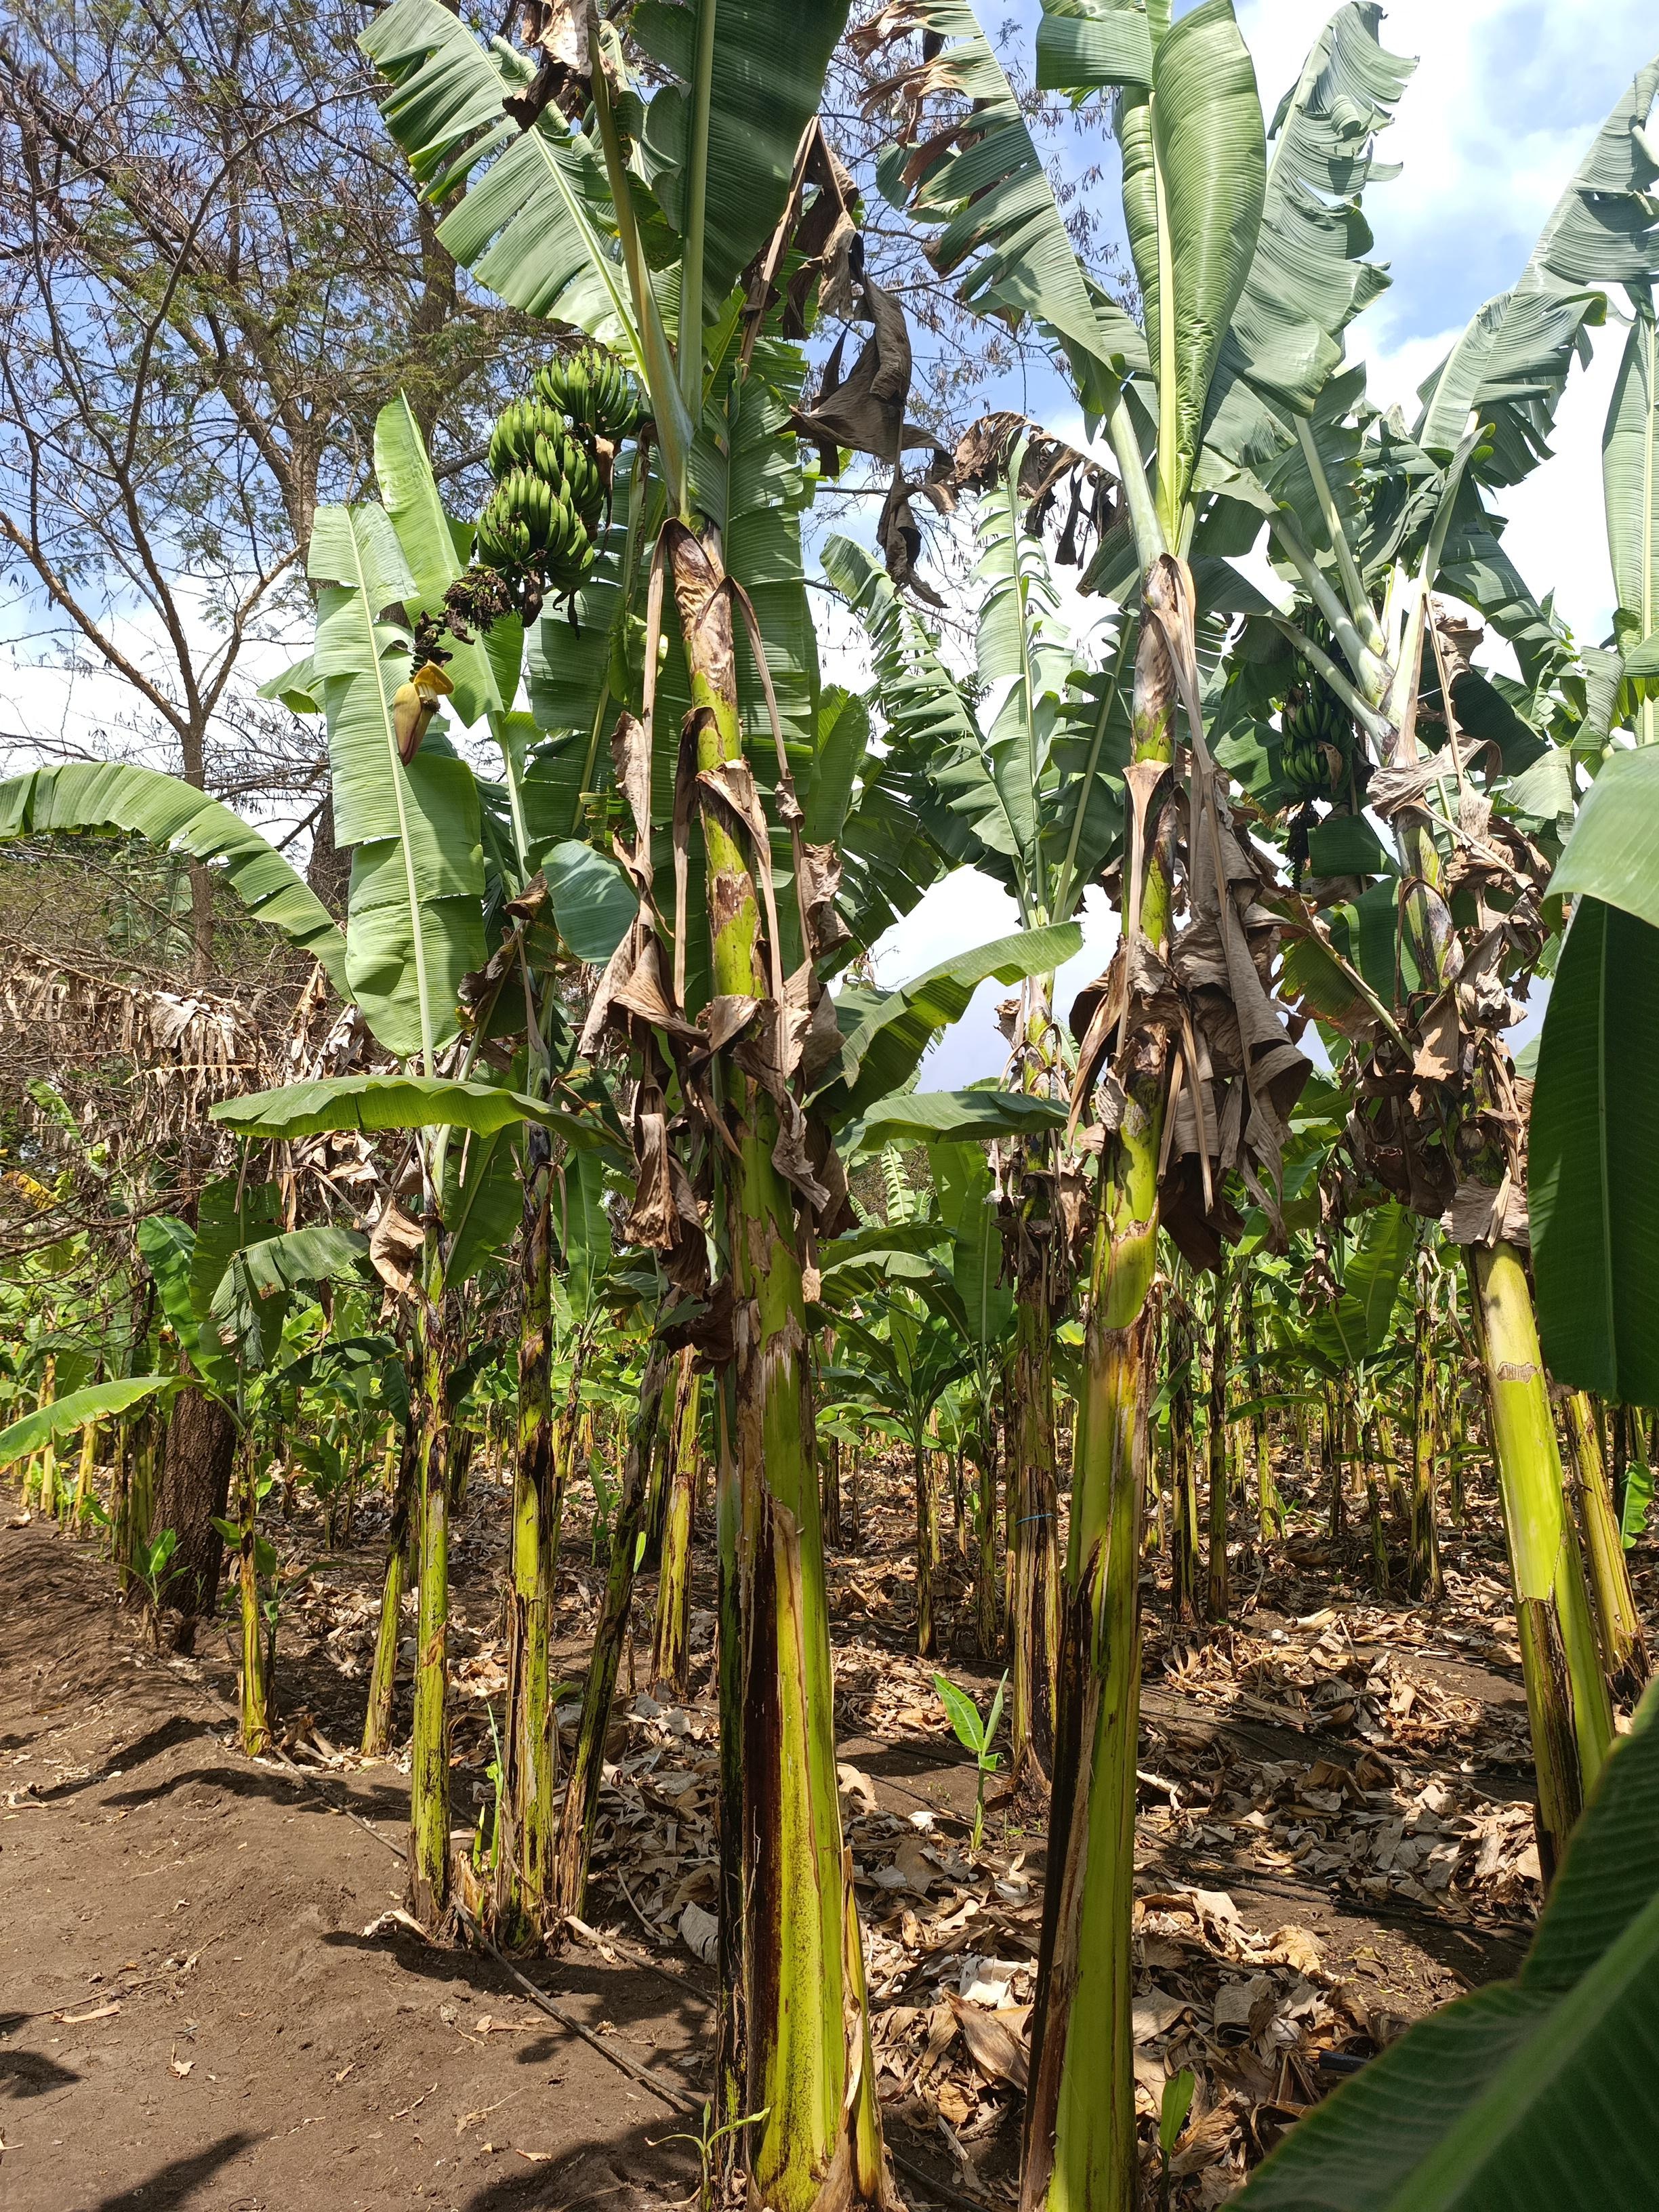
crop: banana
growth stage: development fruit
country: Tanzania
